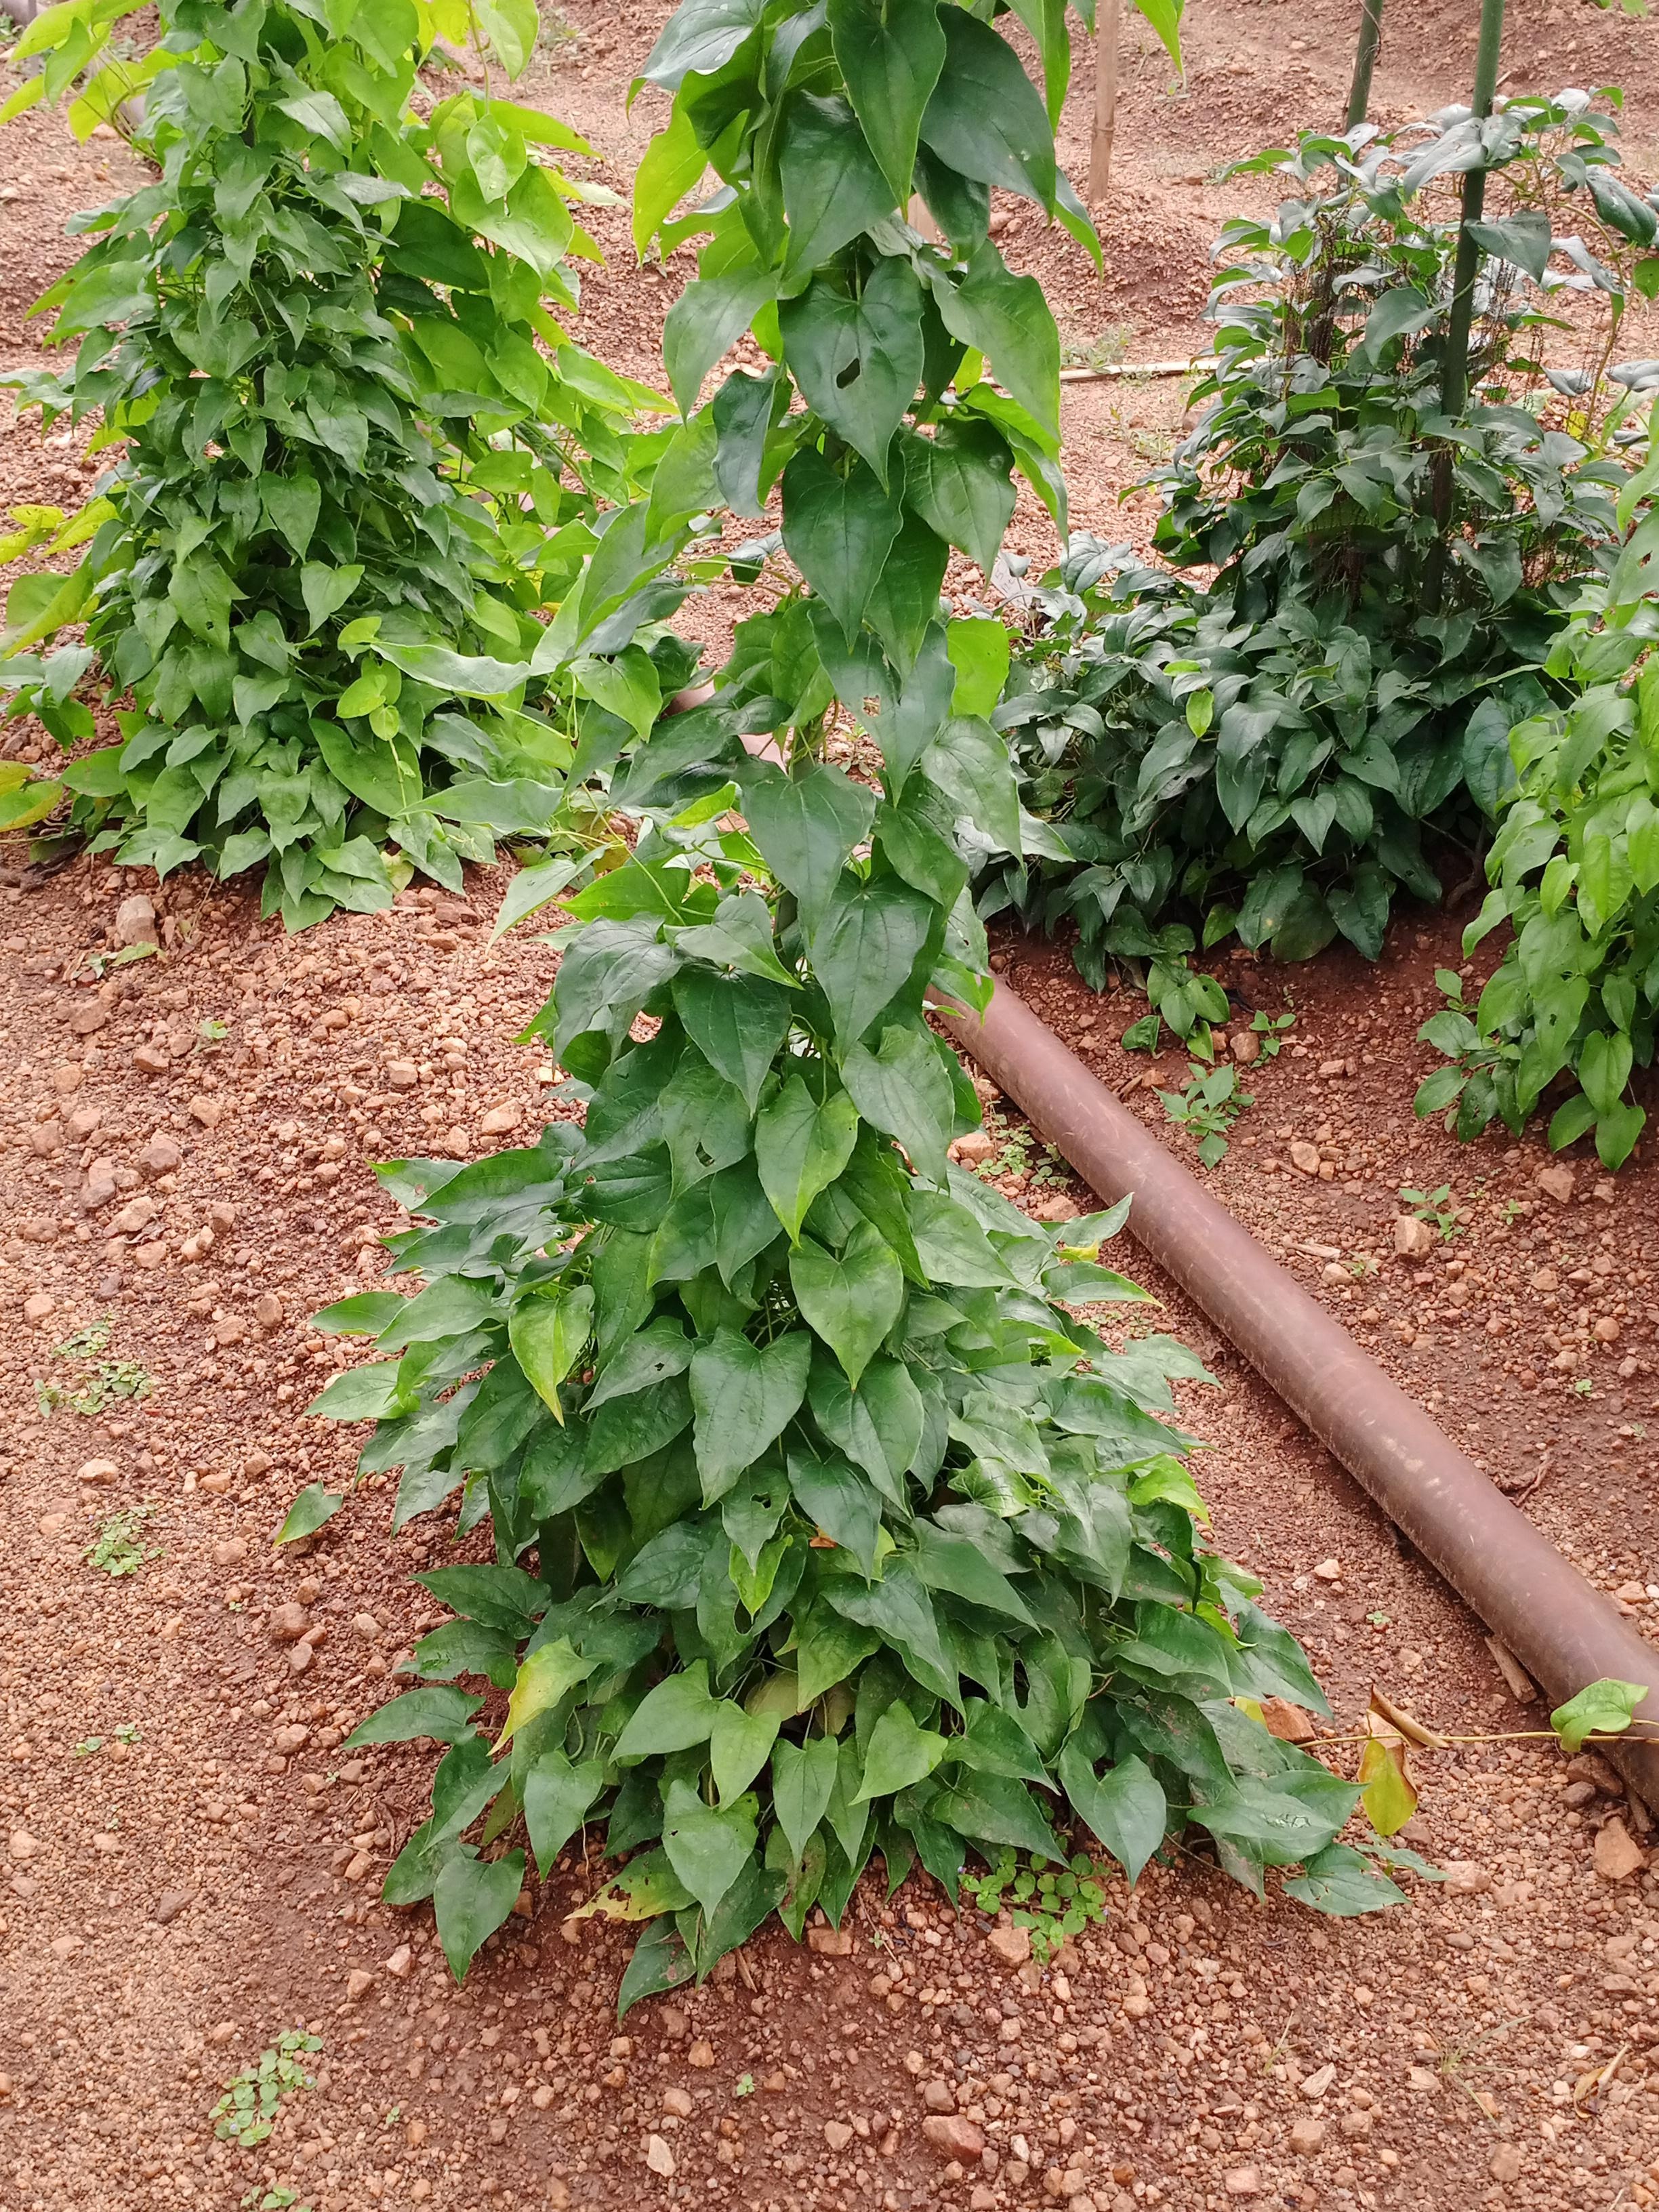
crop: yam
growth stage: vegetative
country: Nigeria
